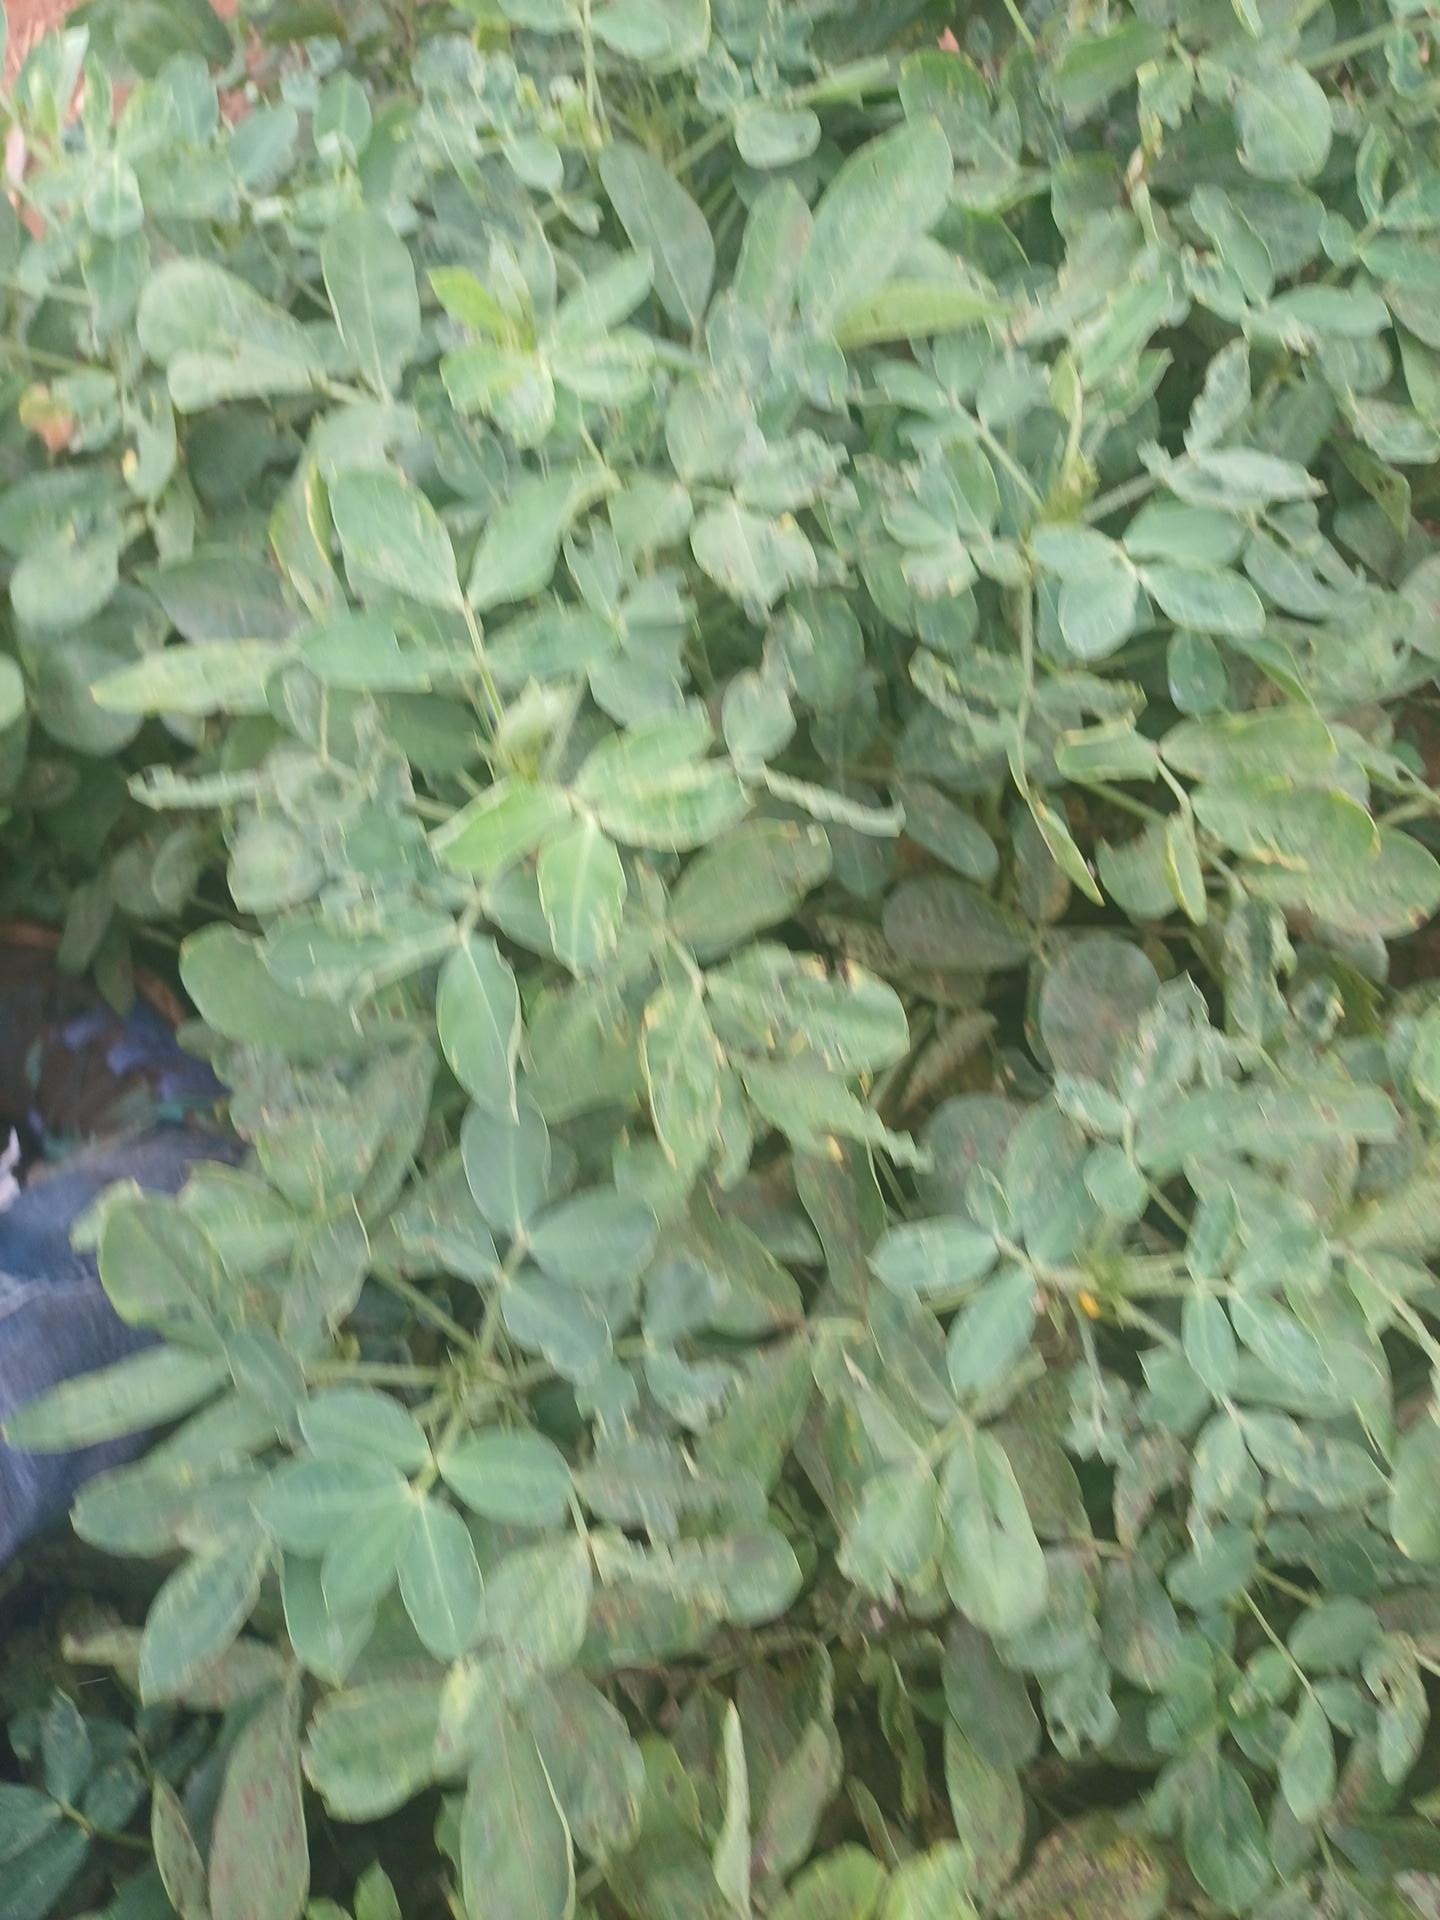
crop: groundnut
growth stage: pegging
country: Kenya
